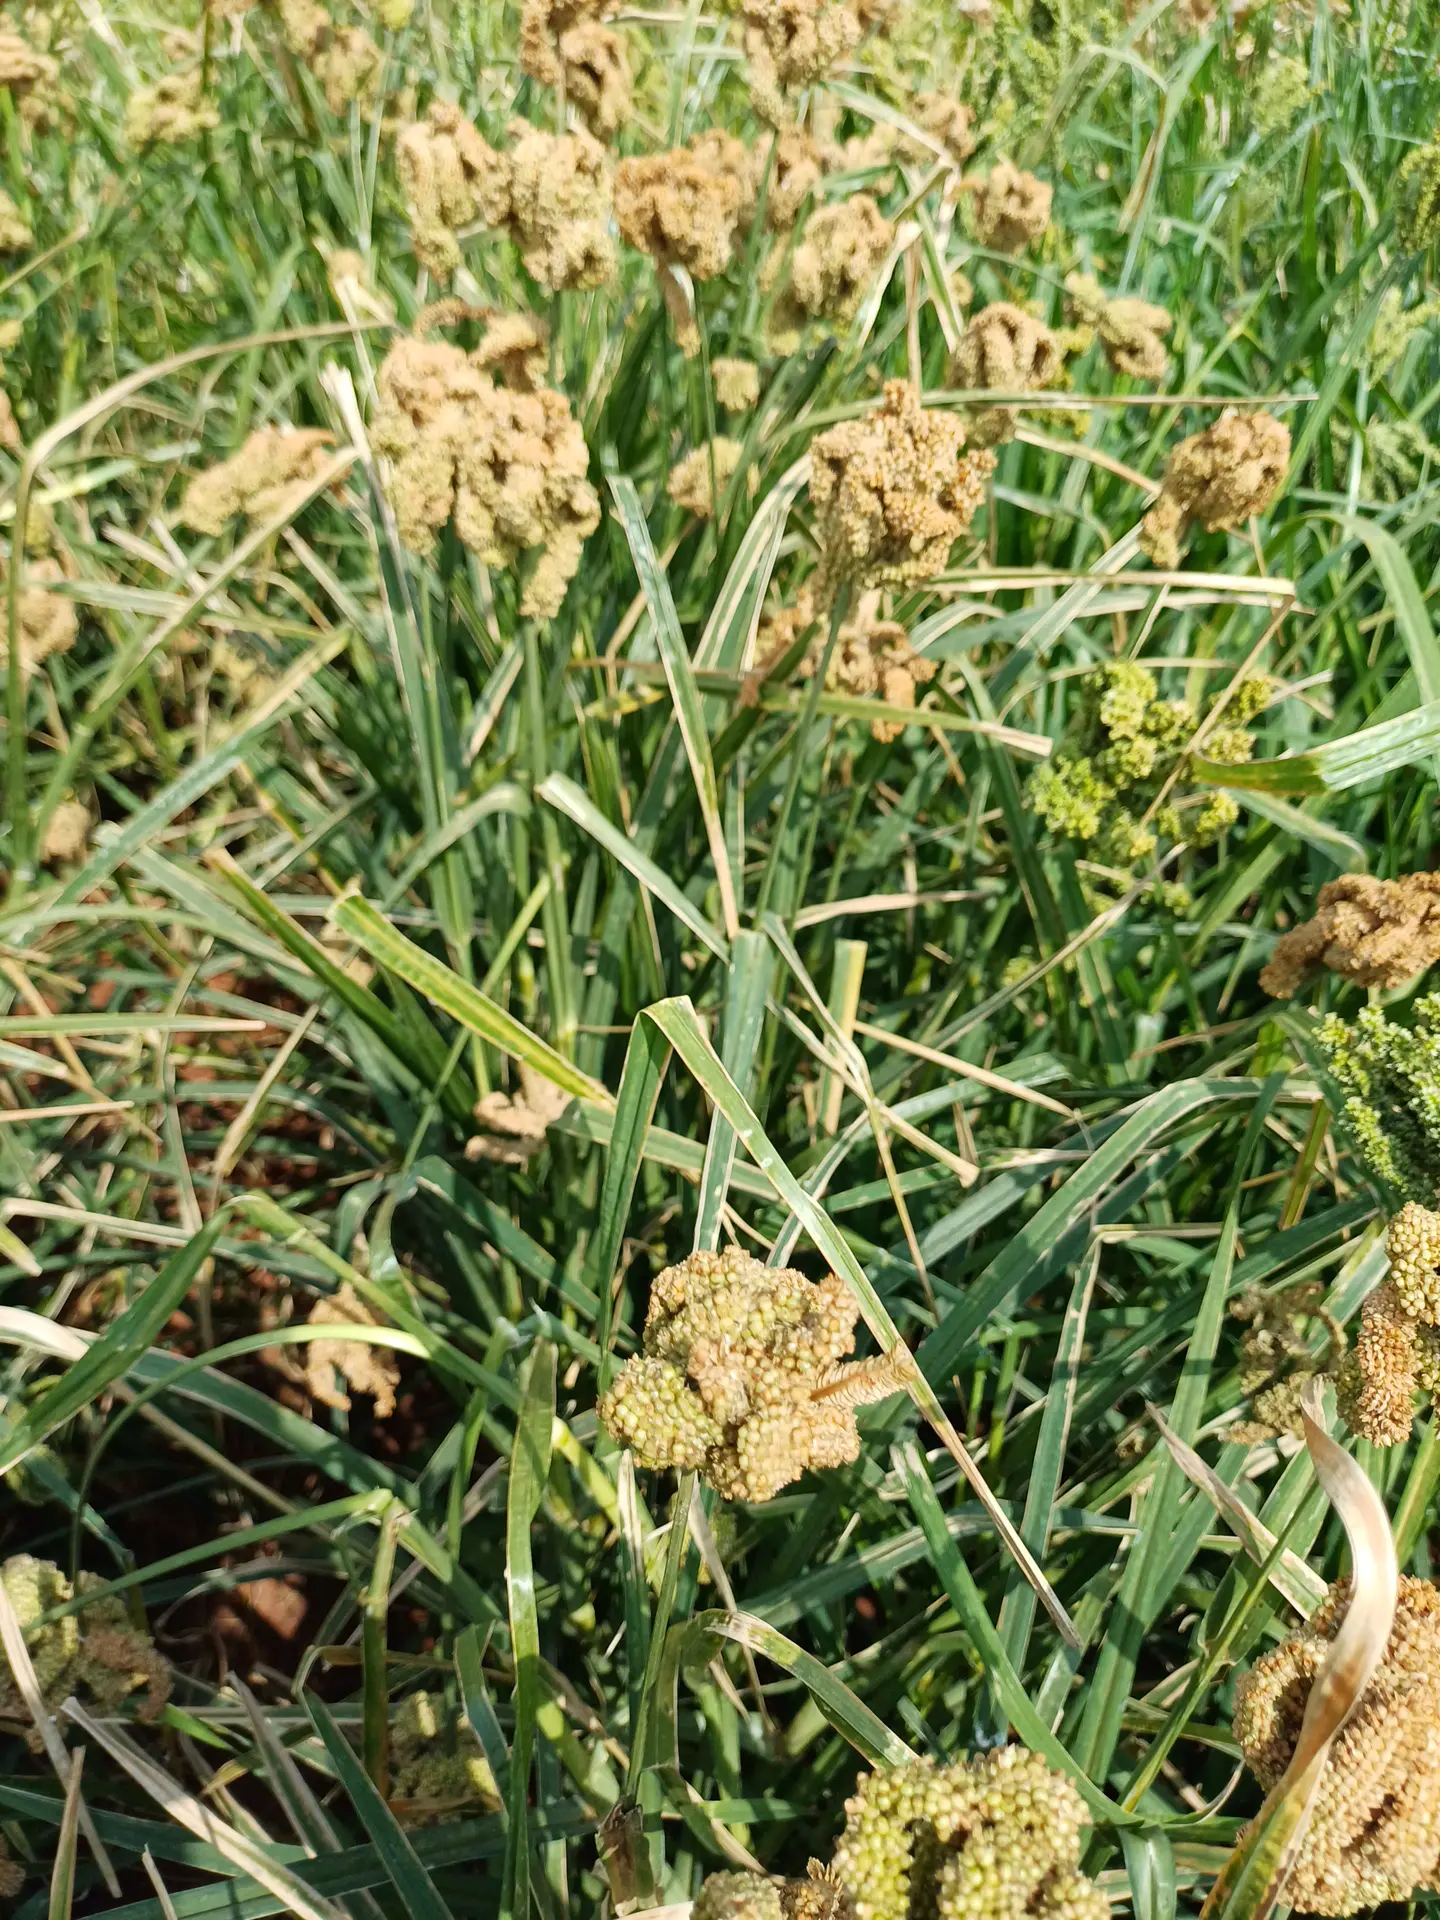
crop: finger millet
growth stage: filling grain
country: Kenya
